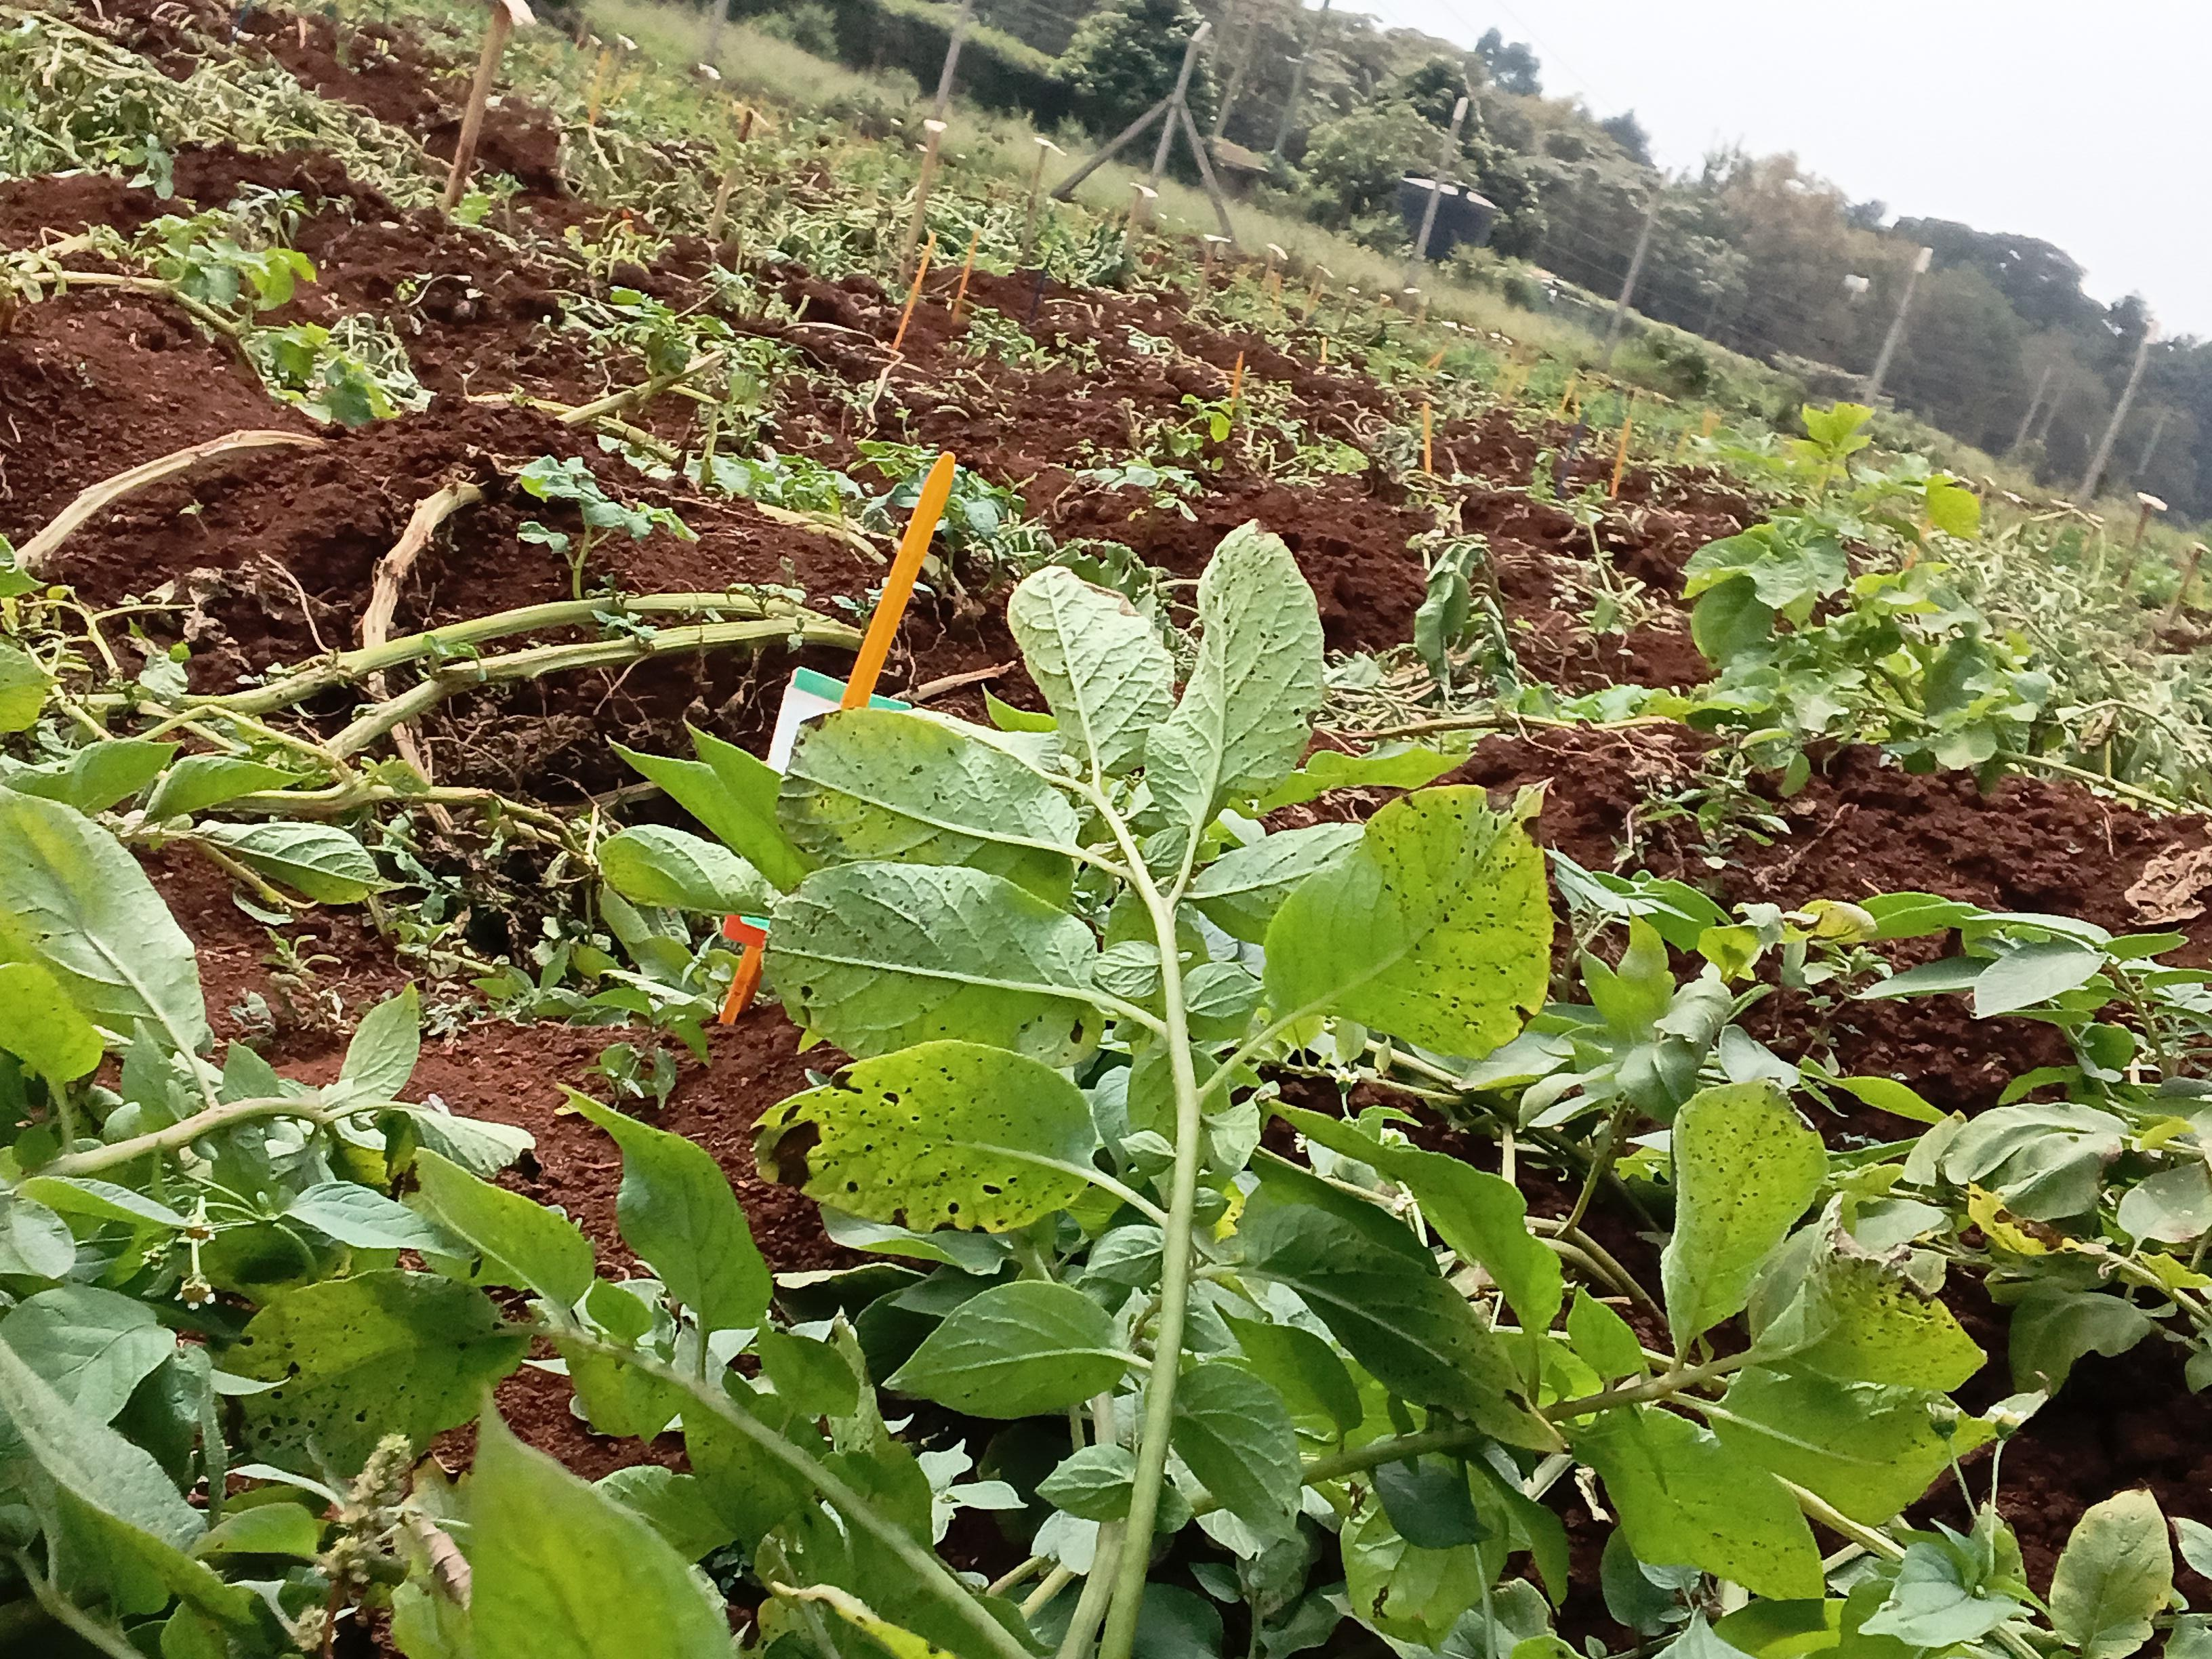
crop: potato
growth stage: maturity
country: Kenya
